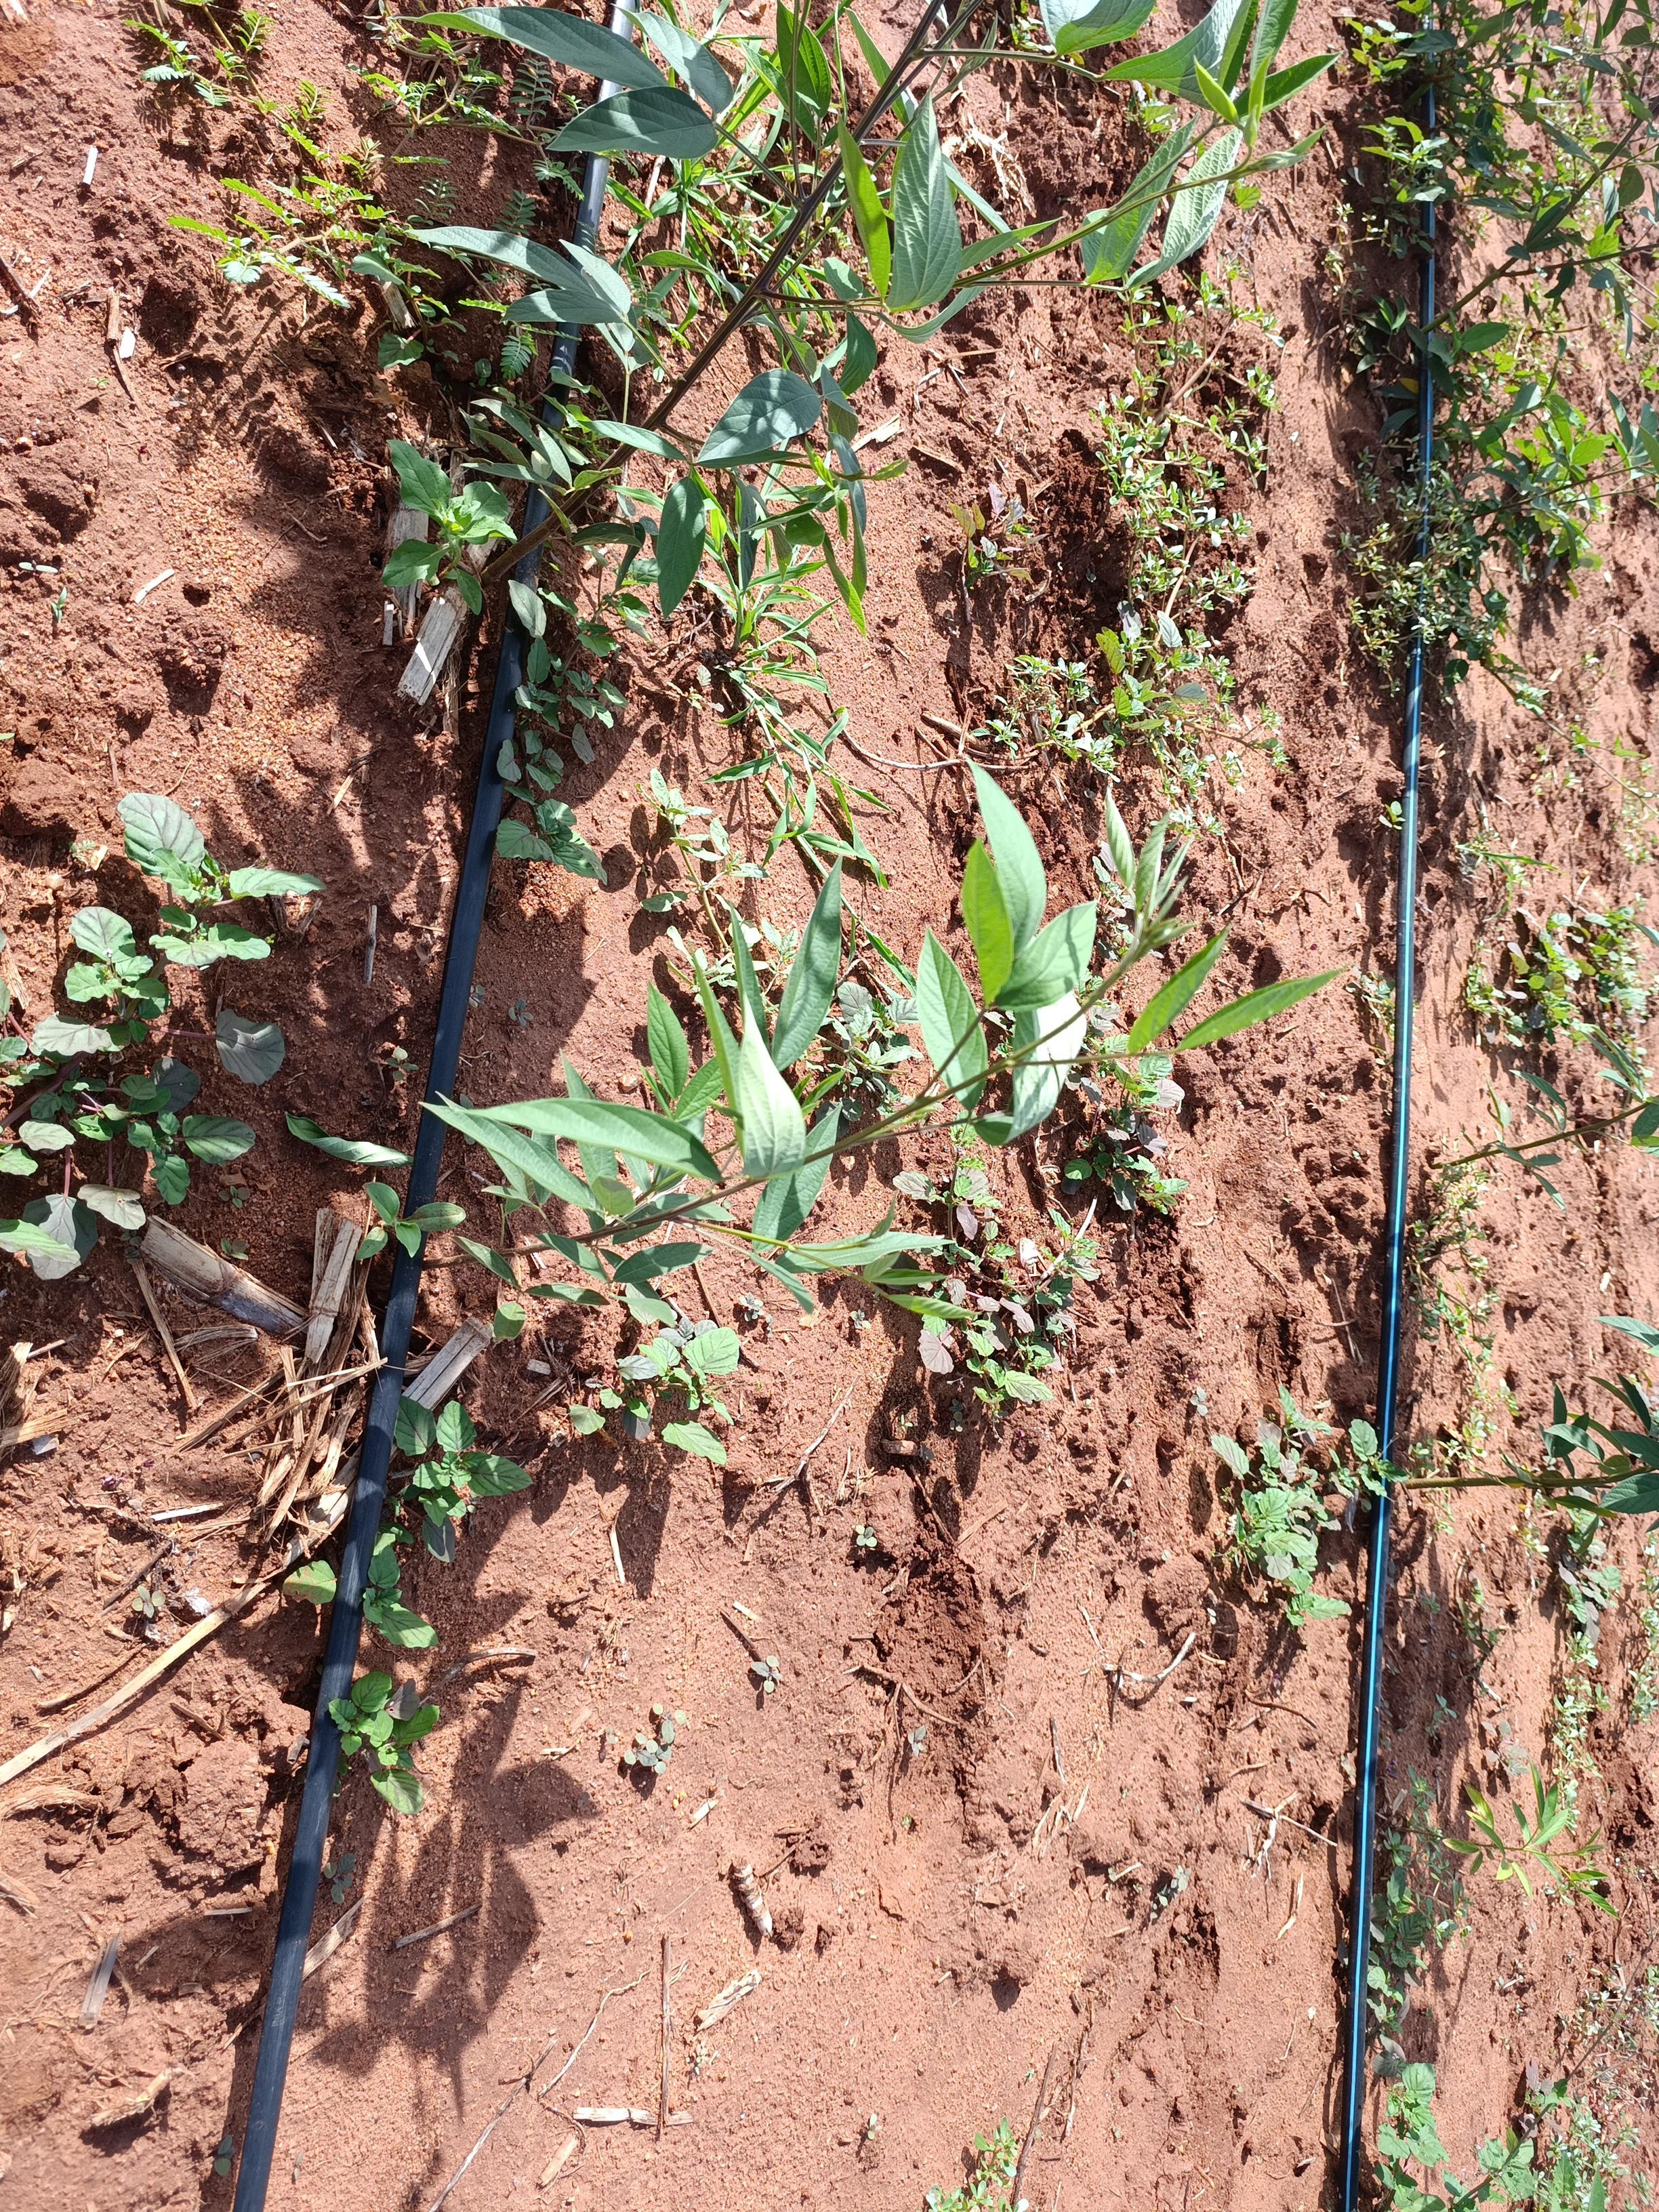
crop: pigeonpea
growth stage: vegetative
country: Kenya
